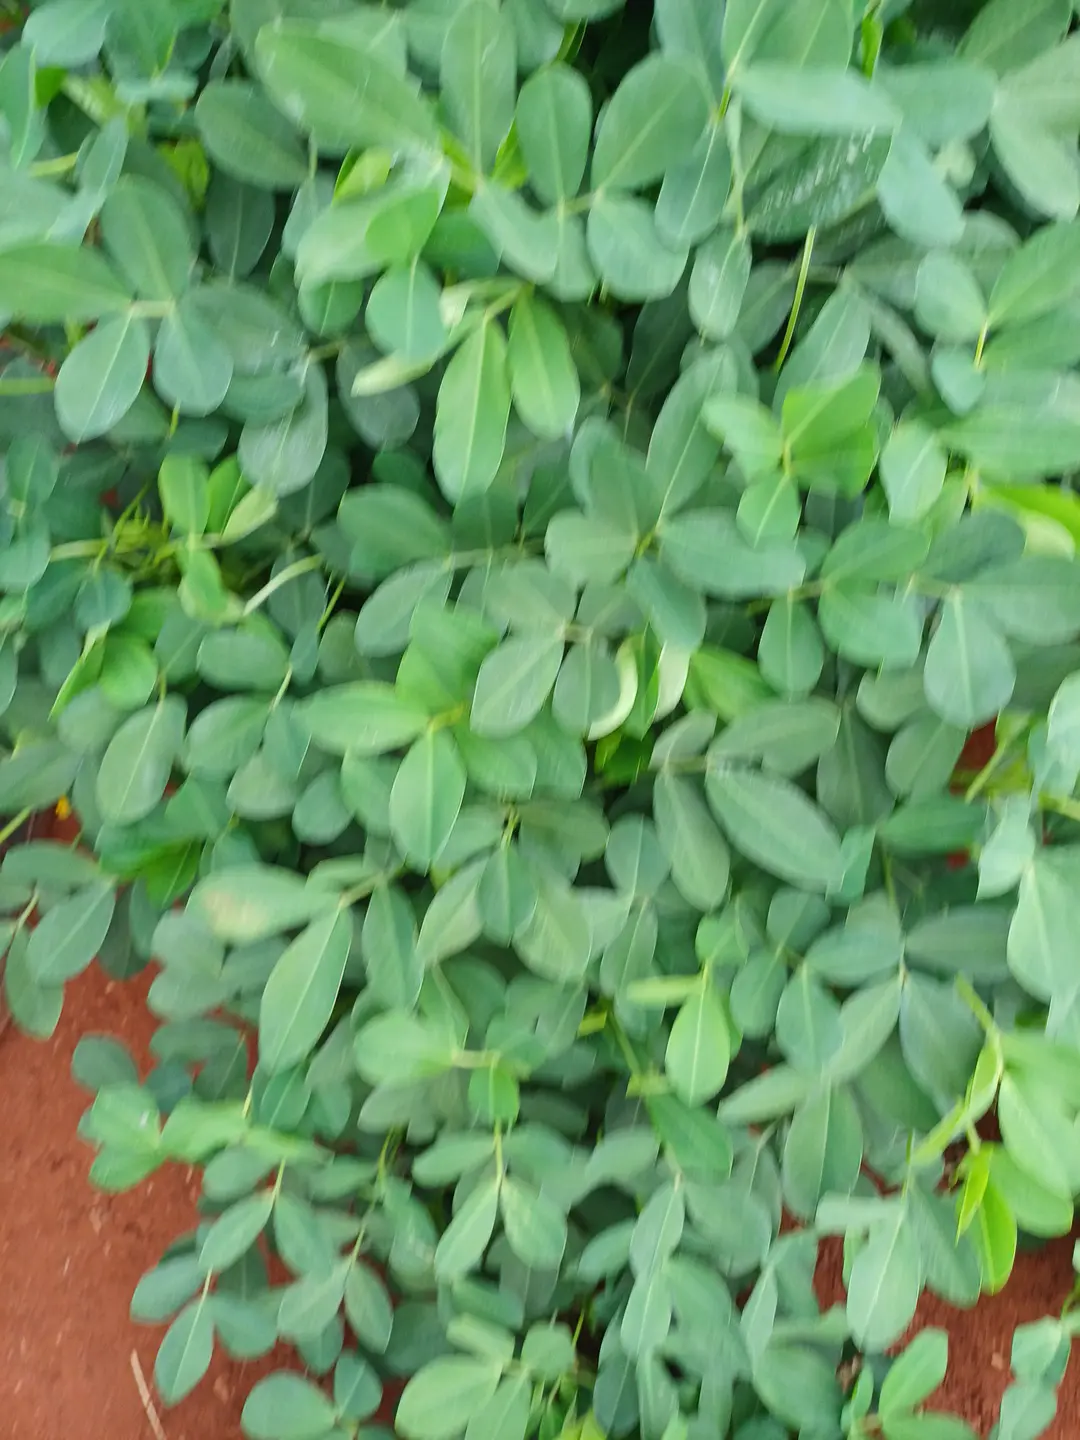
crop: groundnut
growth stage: flowering
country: Kenya
